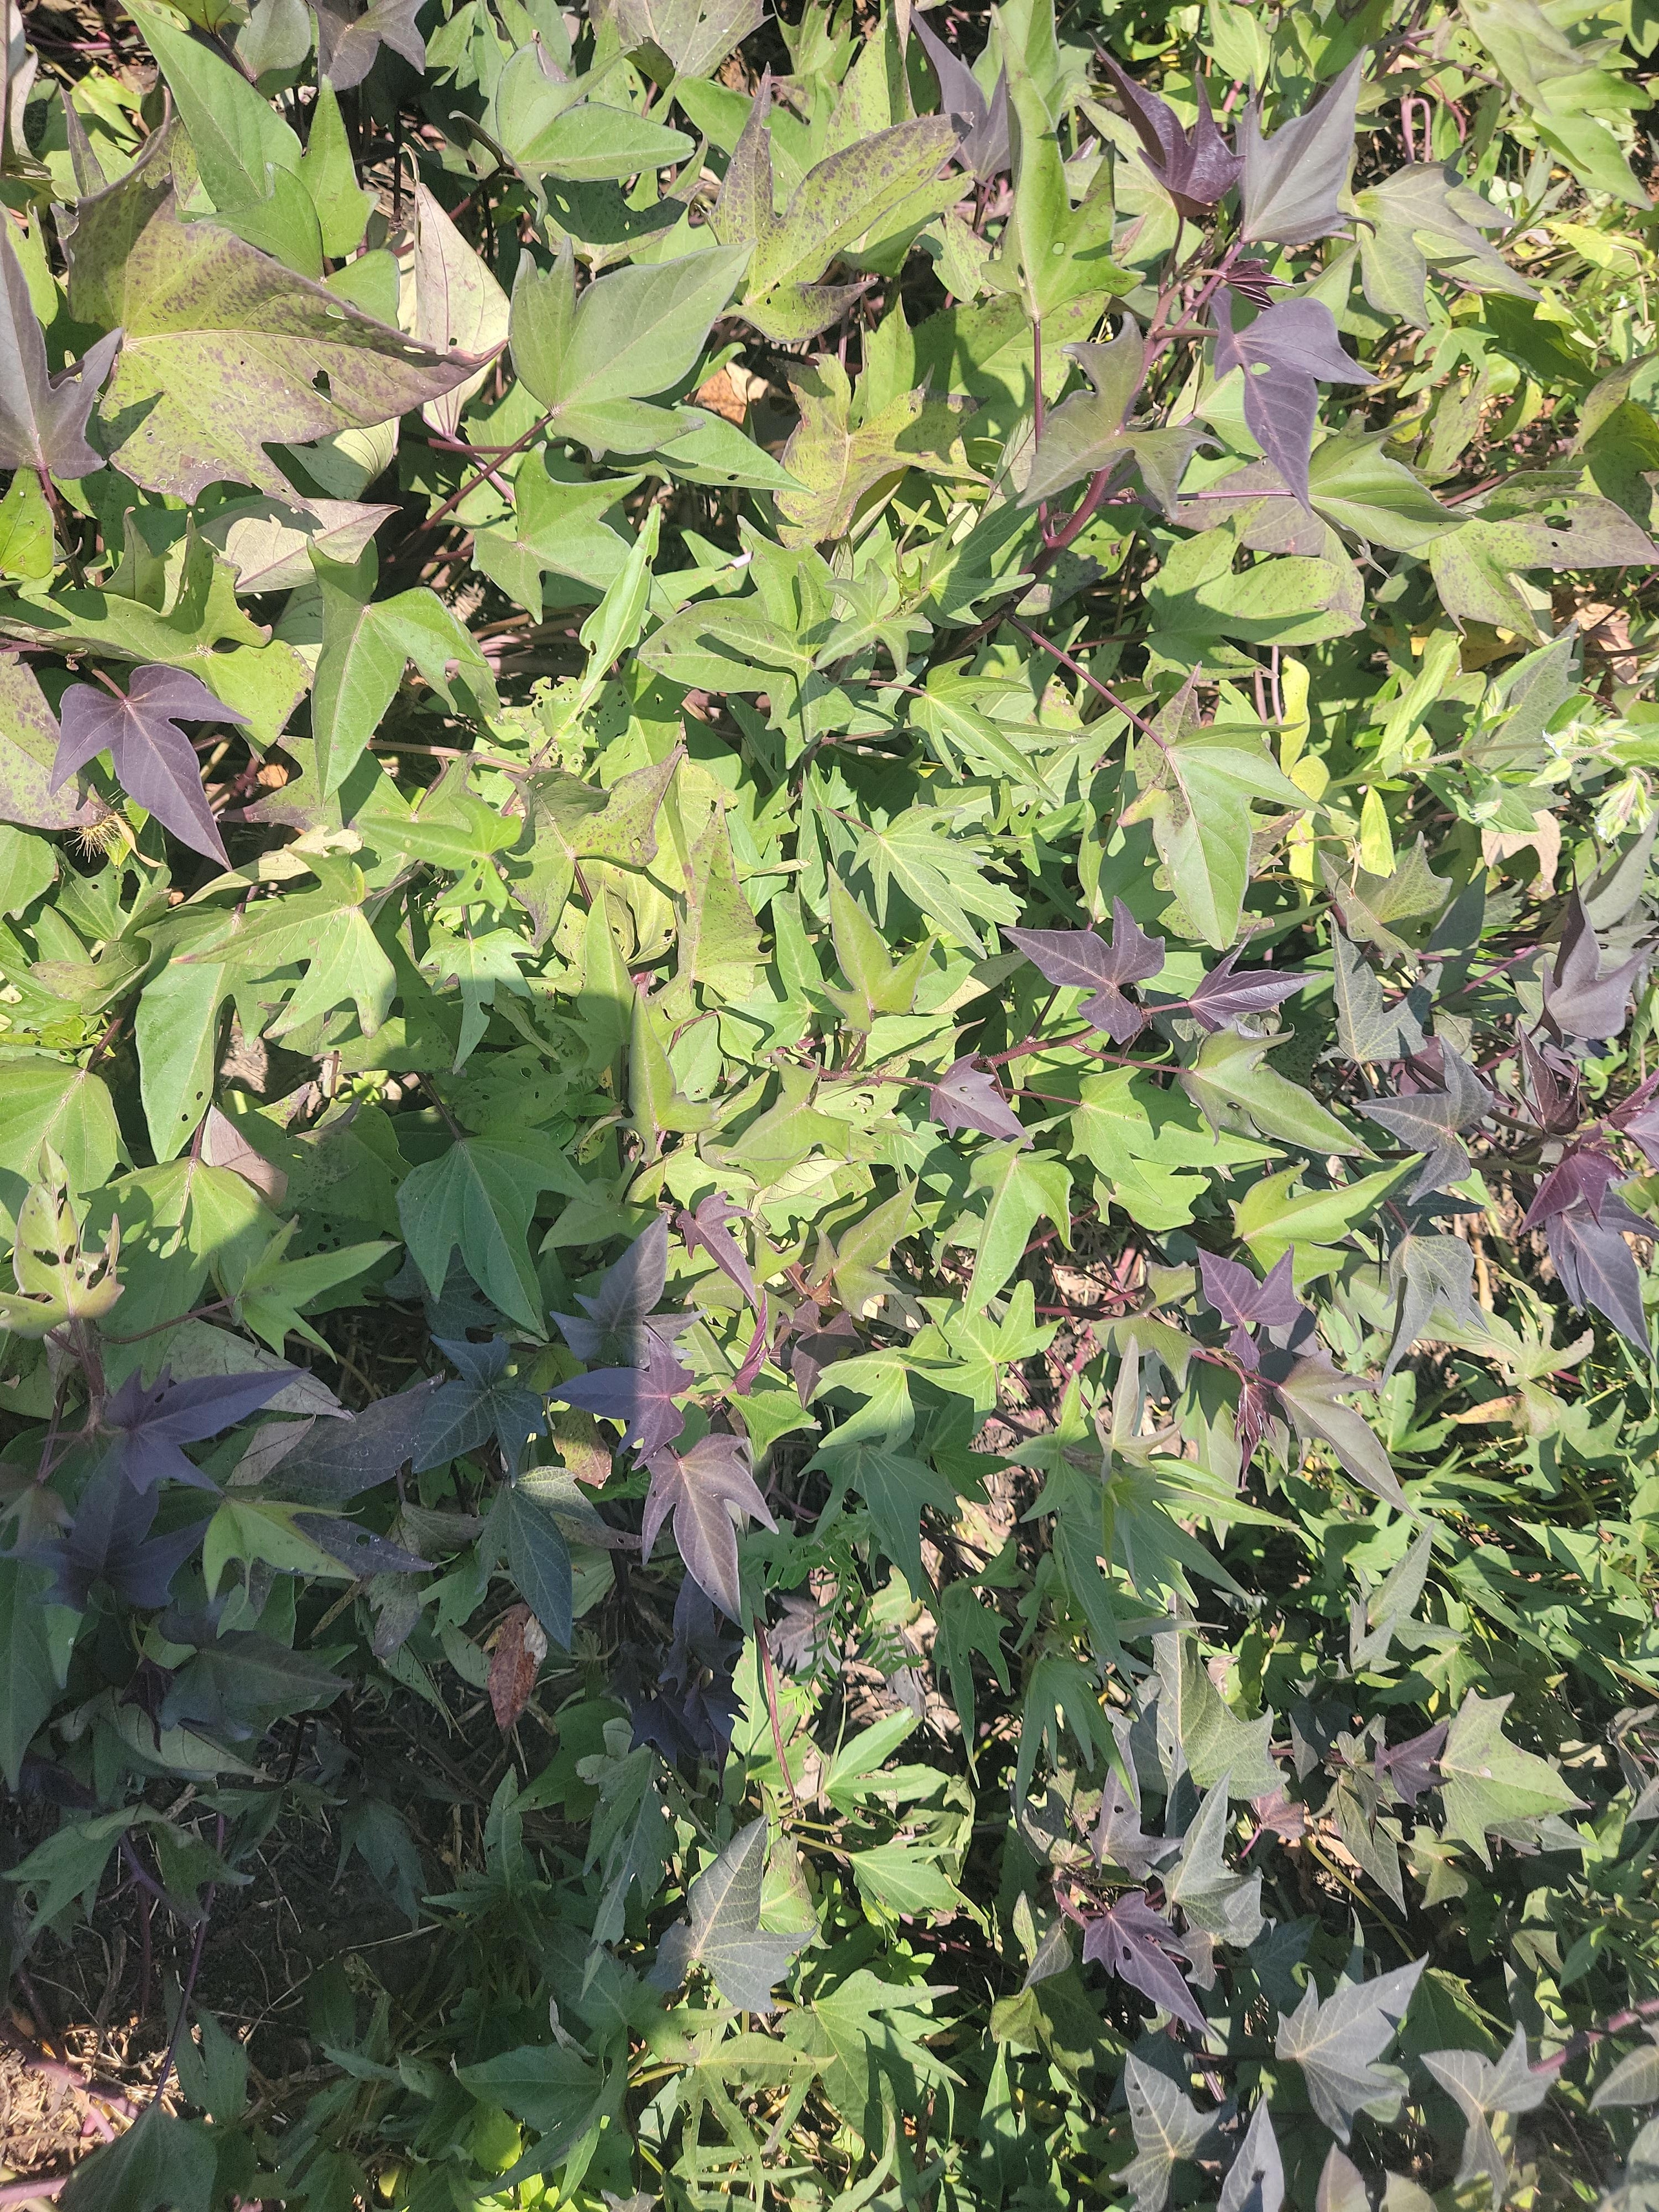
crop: sweet potato
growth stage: flowering
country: Tanzania
